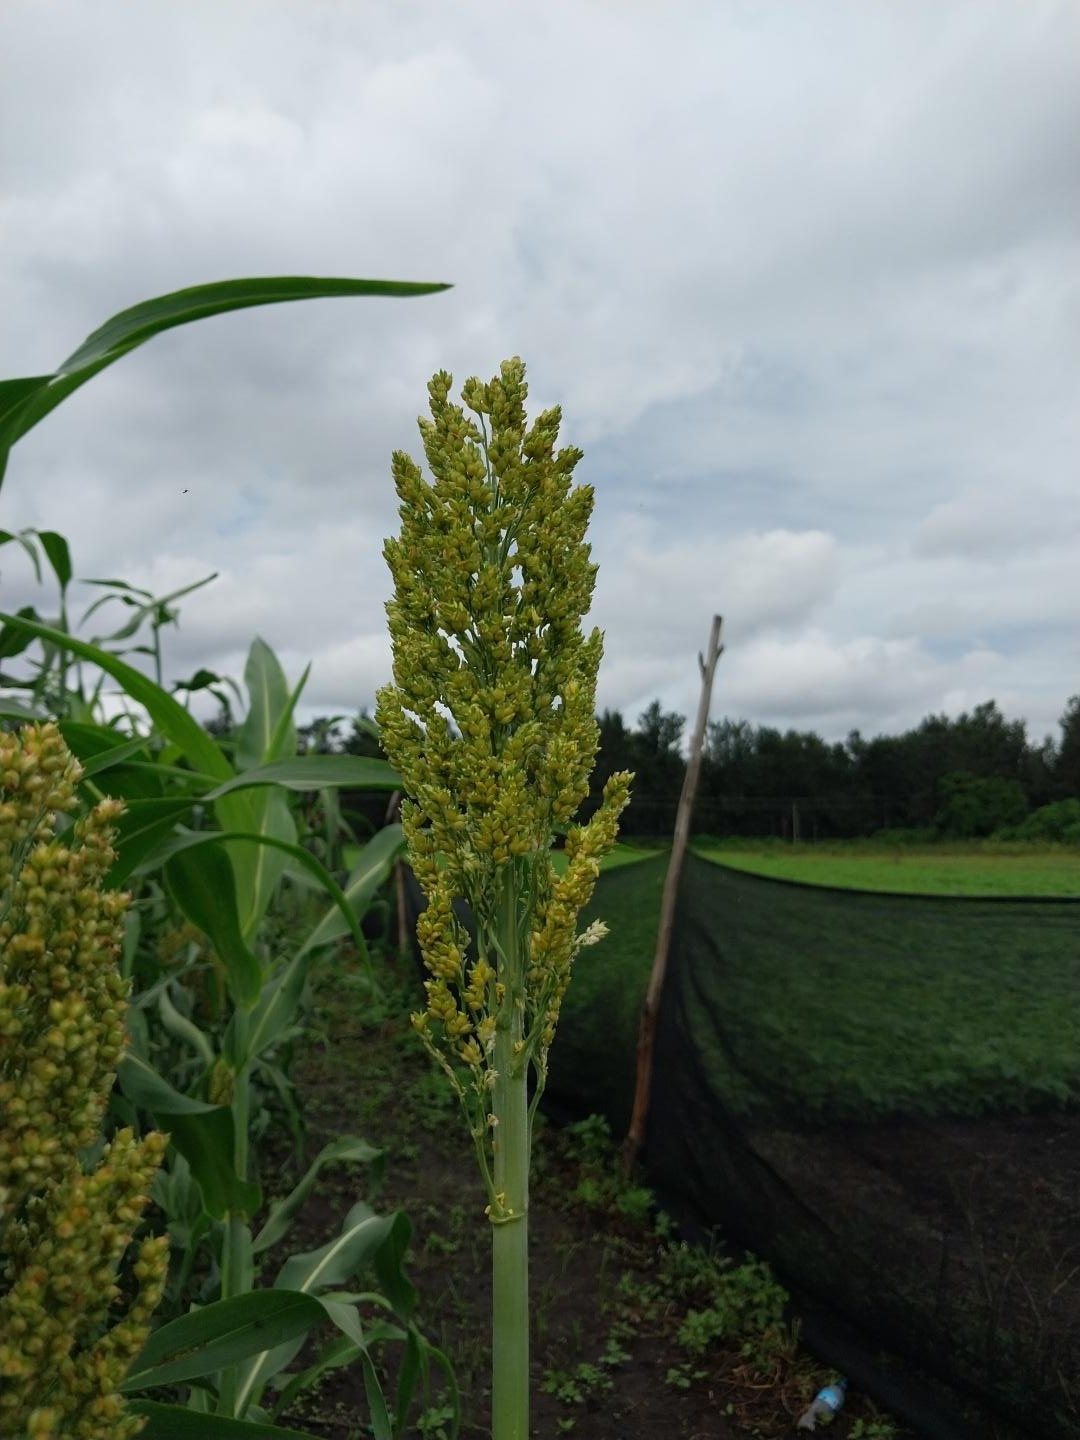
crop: sorghum
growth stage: heading tuber
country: Tanzania
